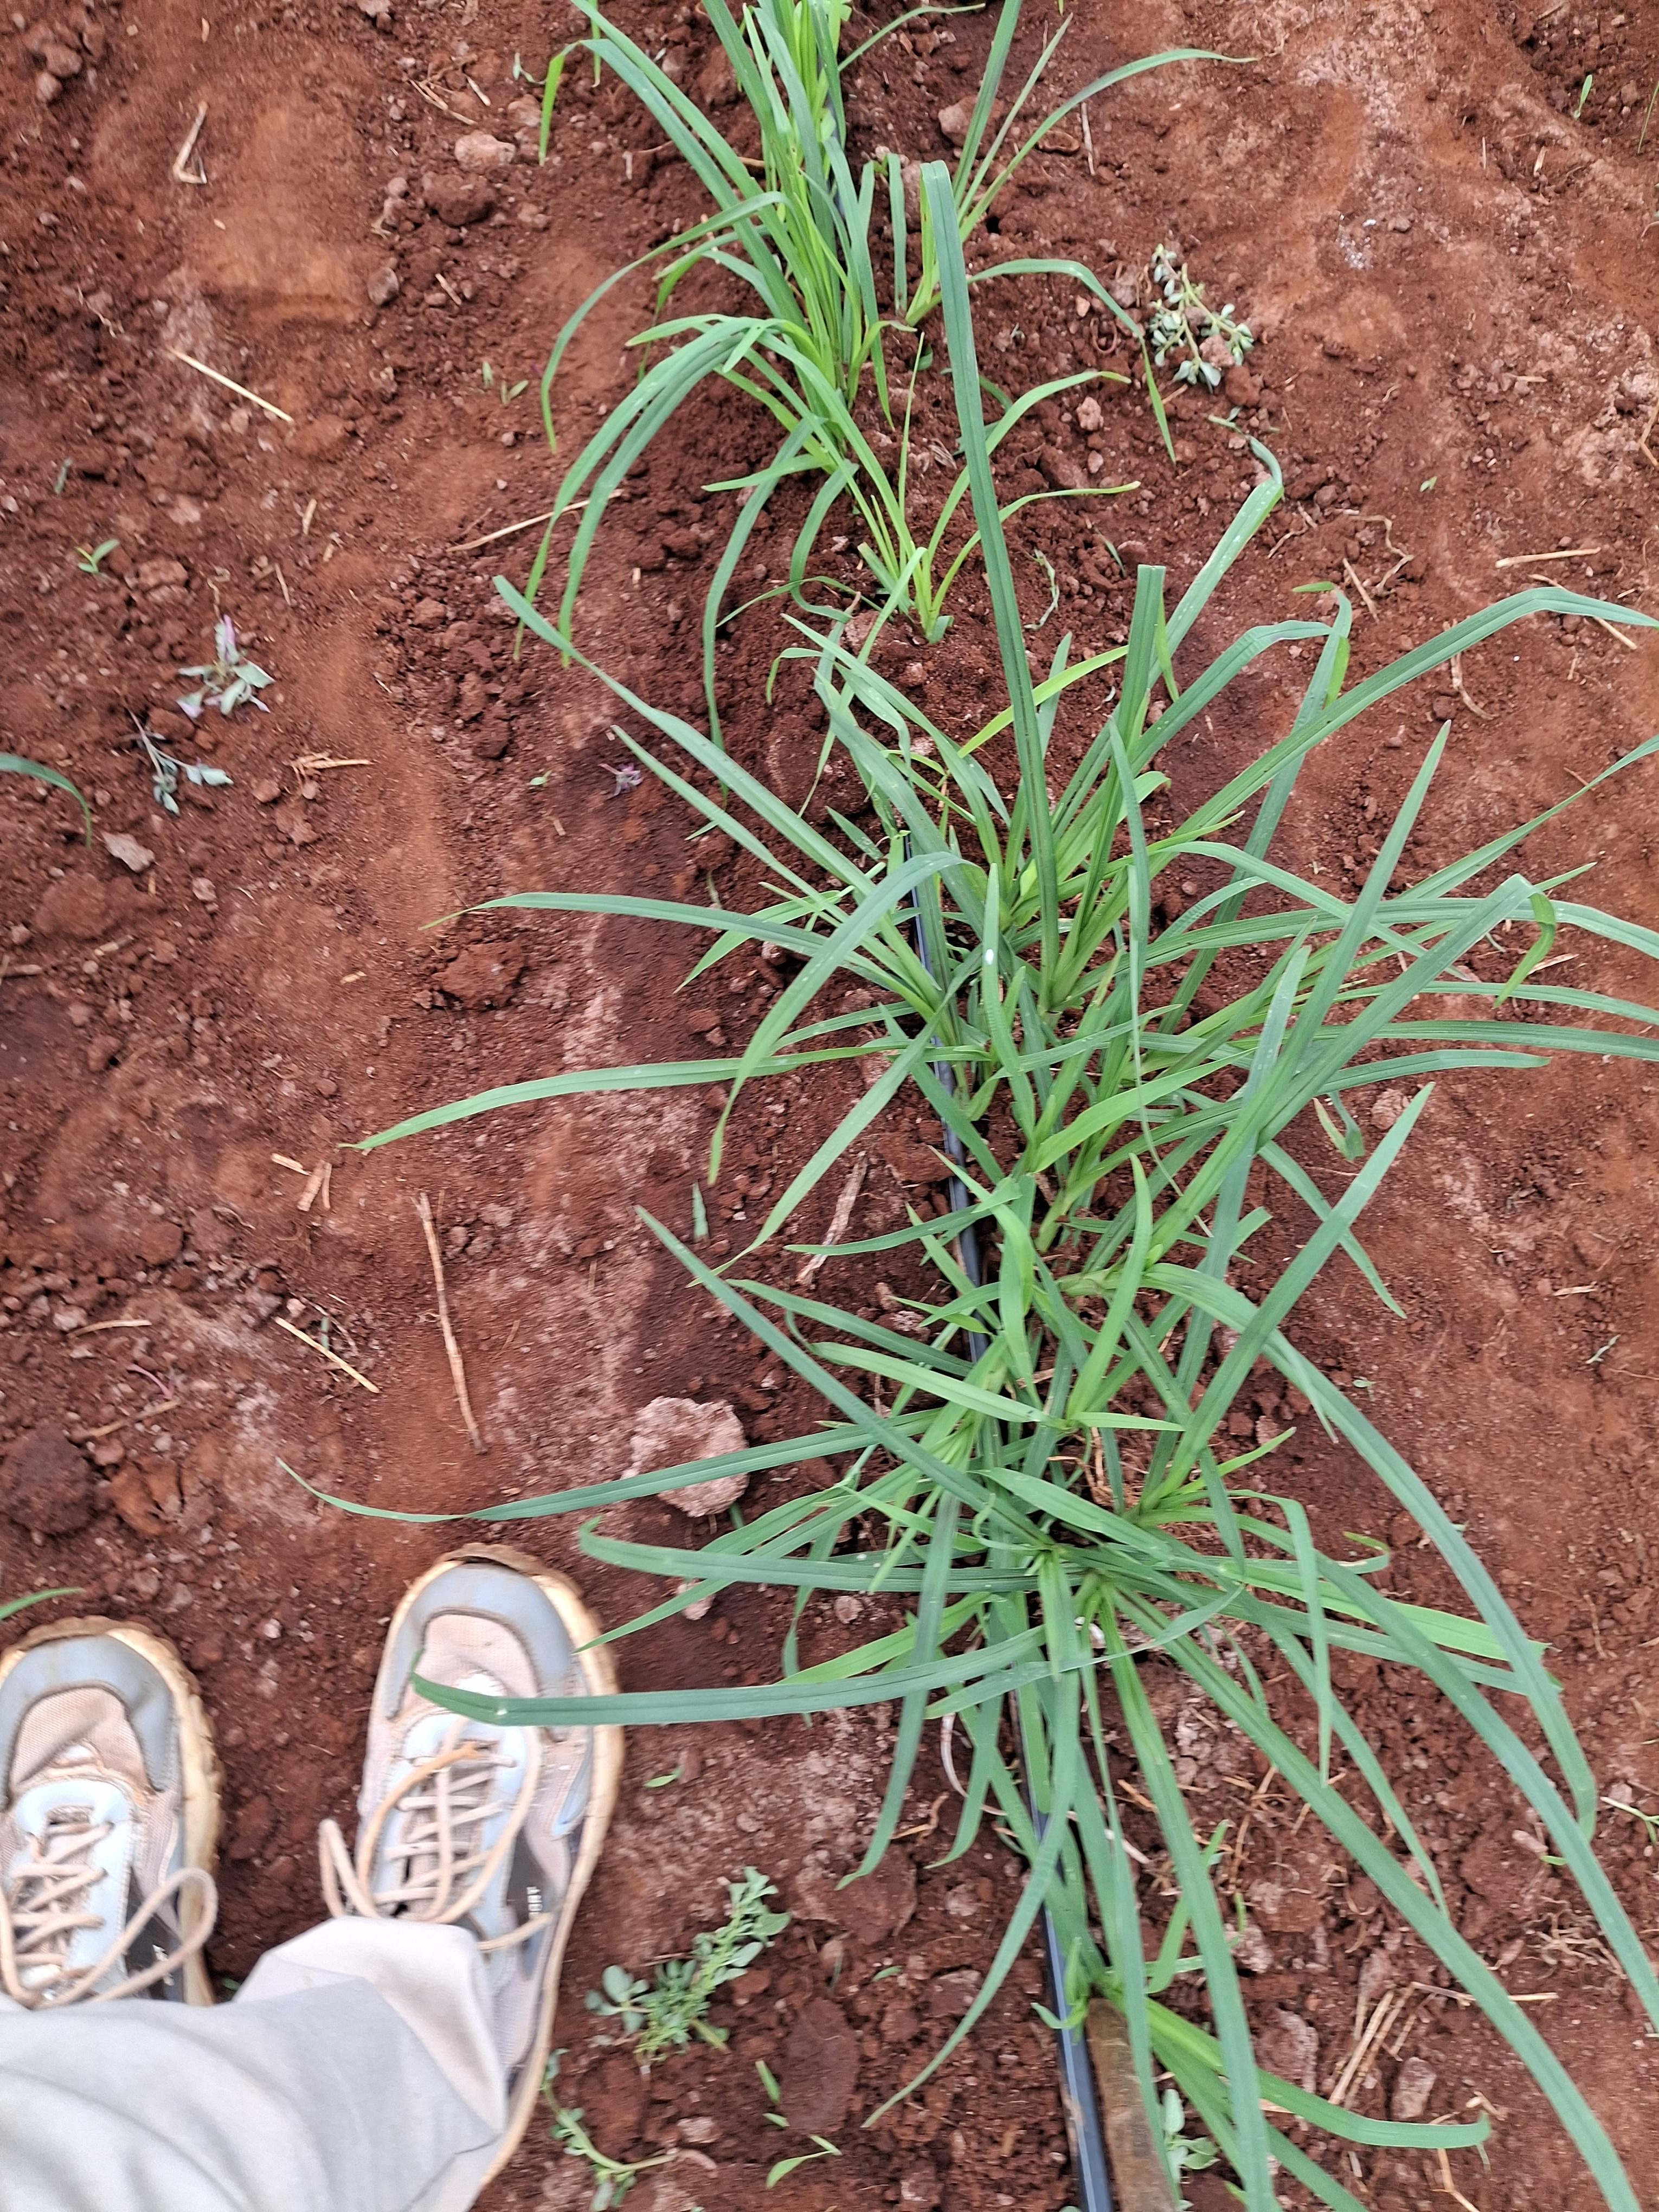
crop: finger millet
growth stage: vegetative
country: Kenya
